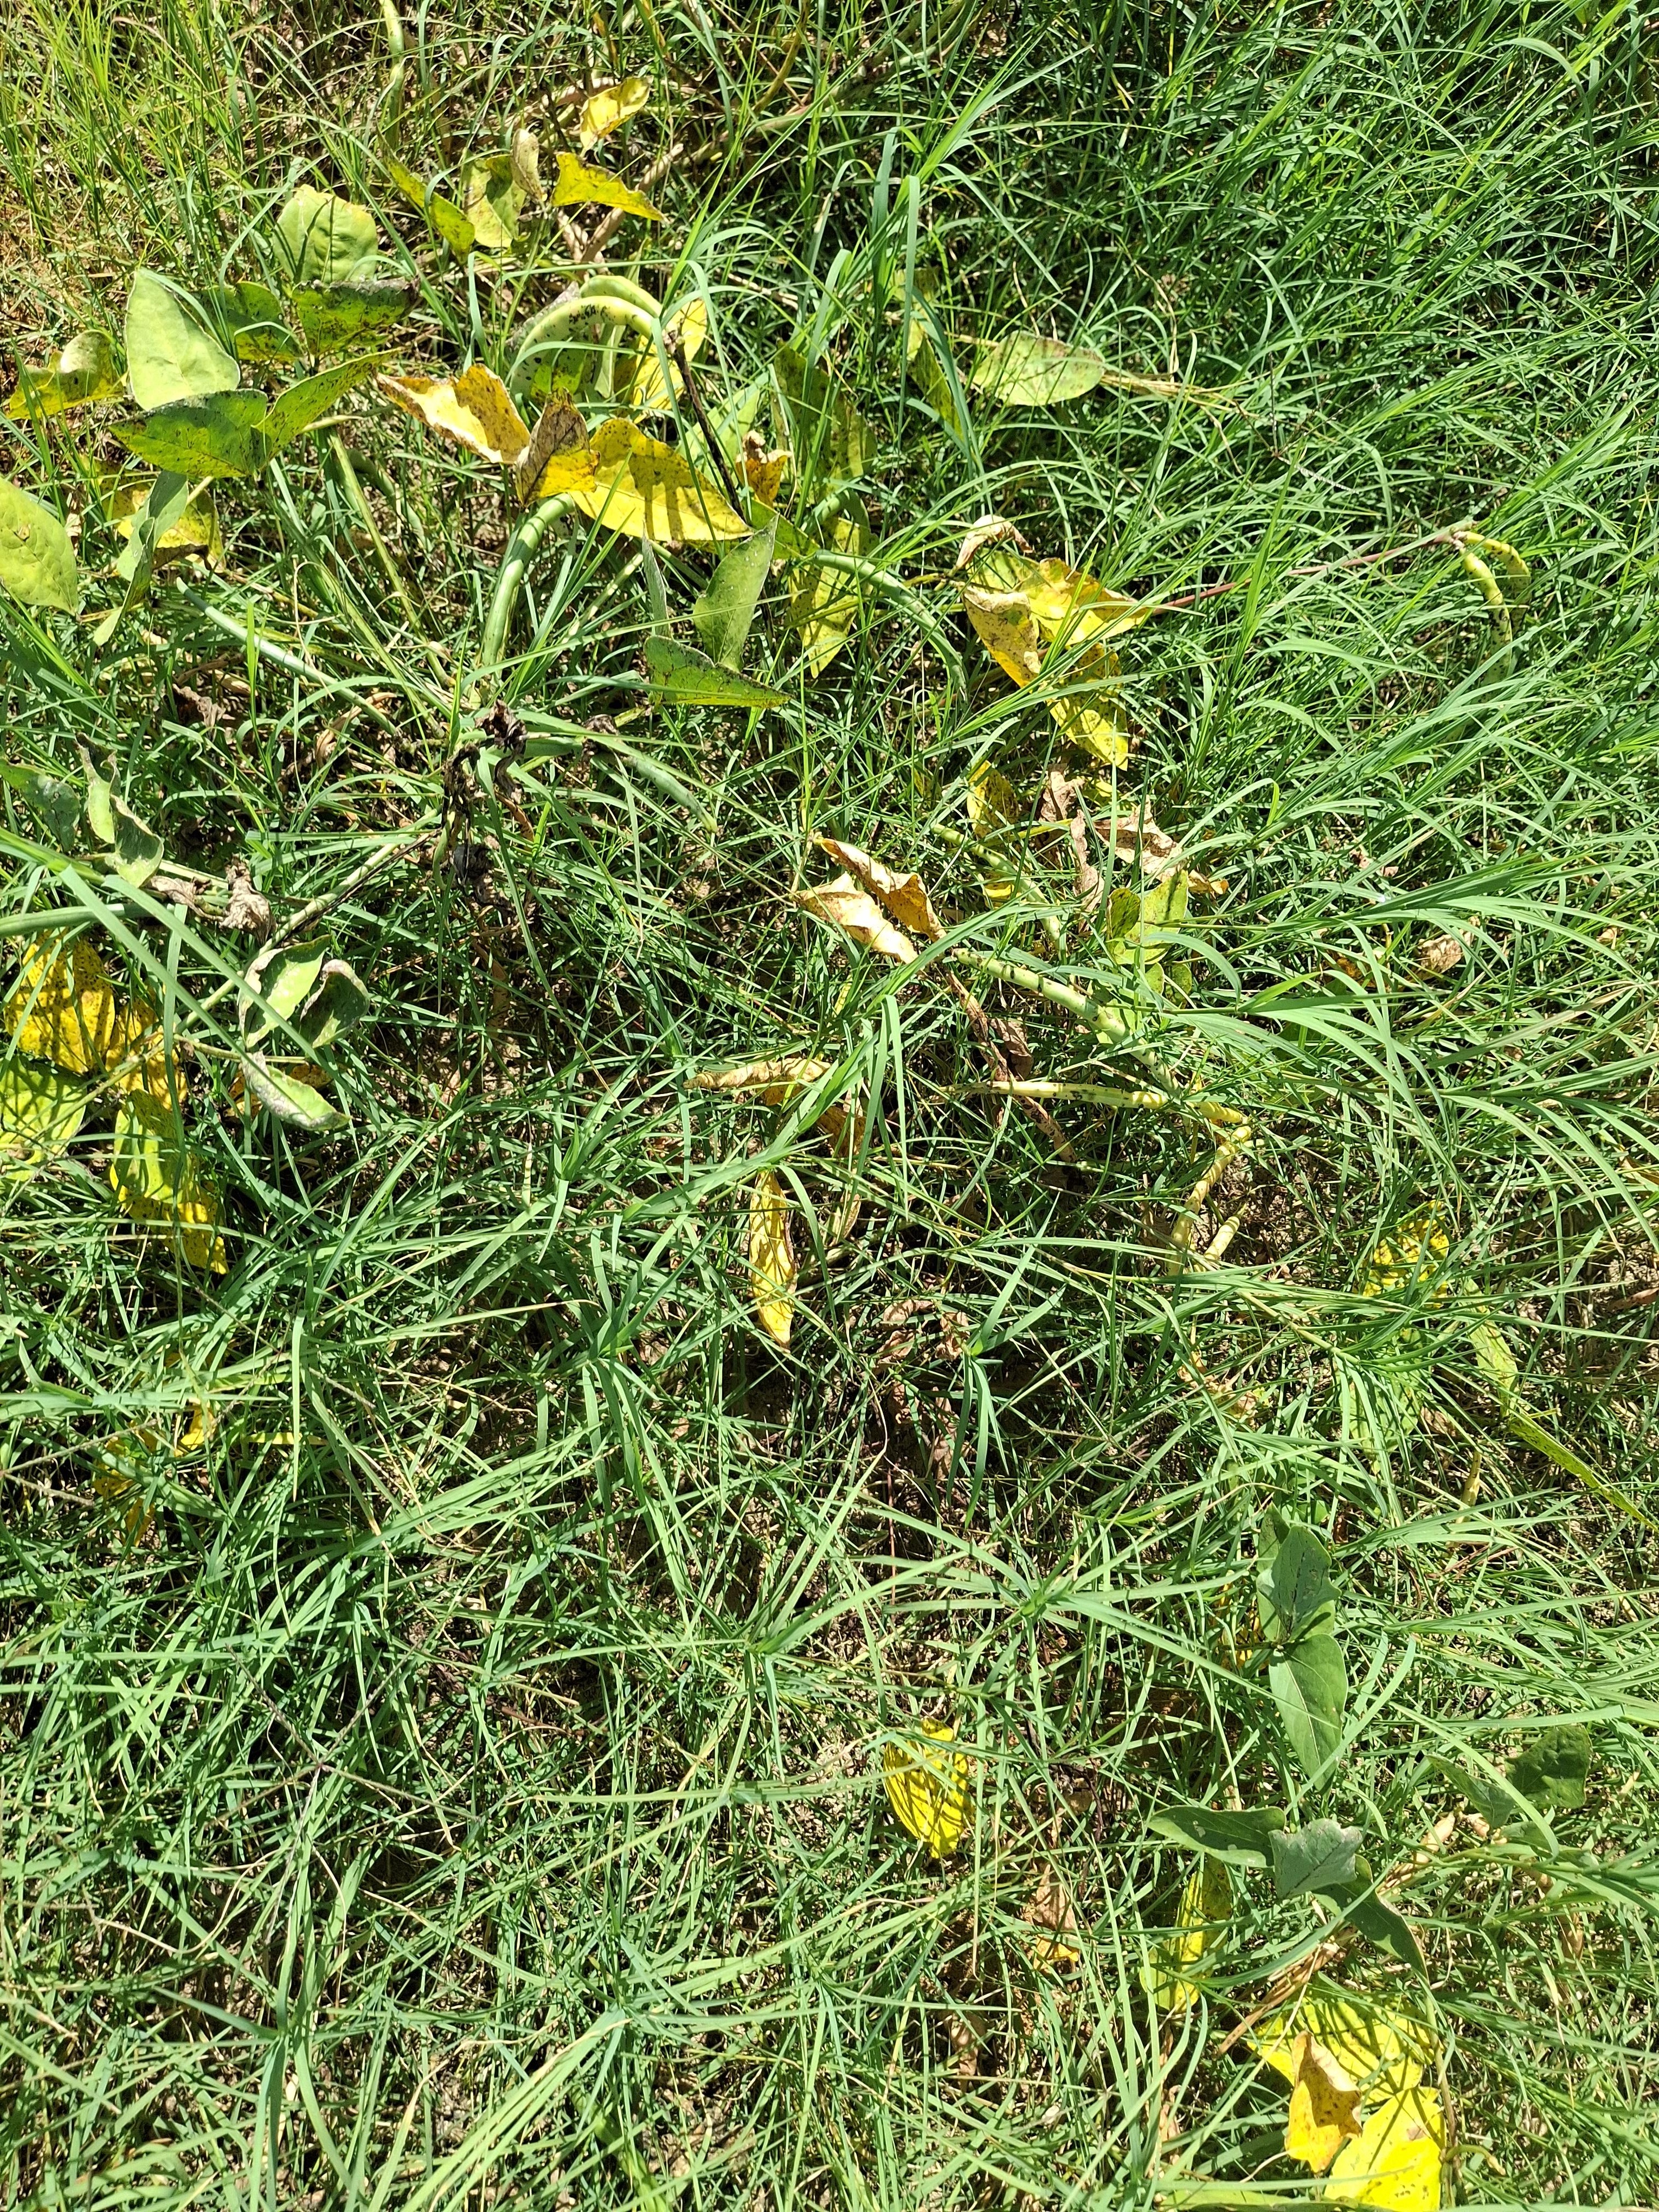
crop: cowpea
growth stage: maturity
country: Nigeria
